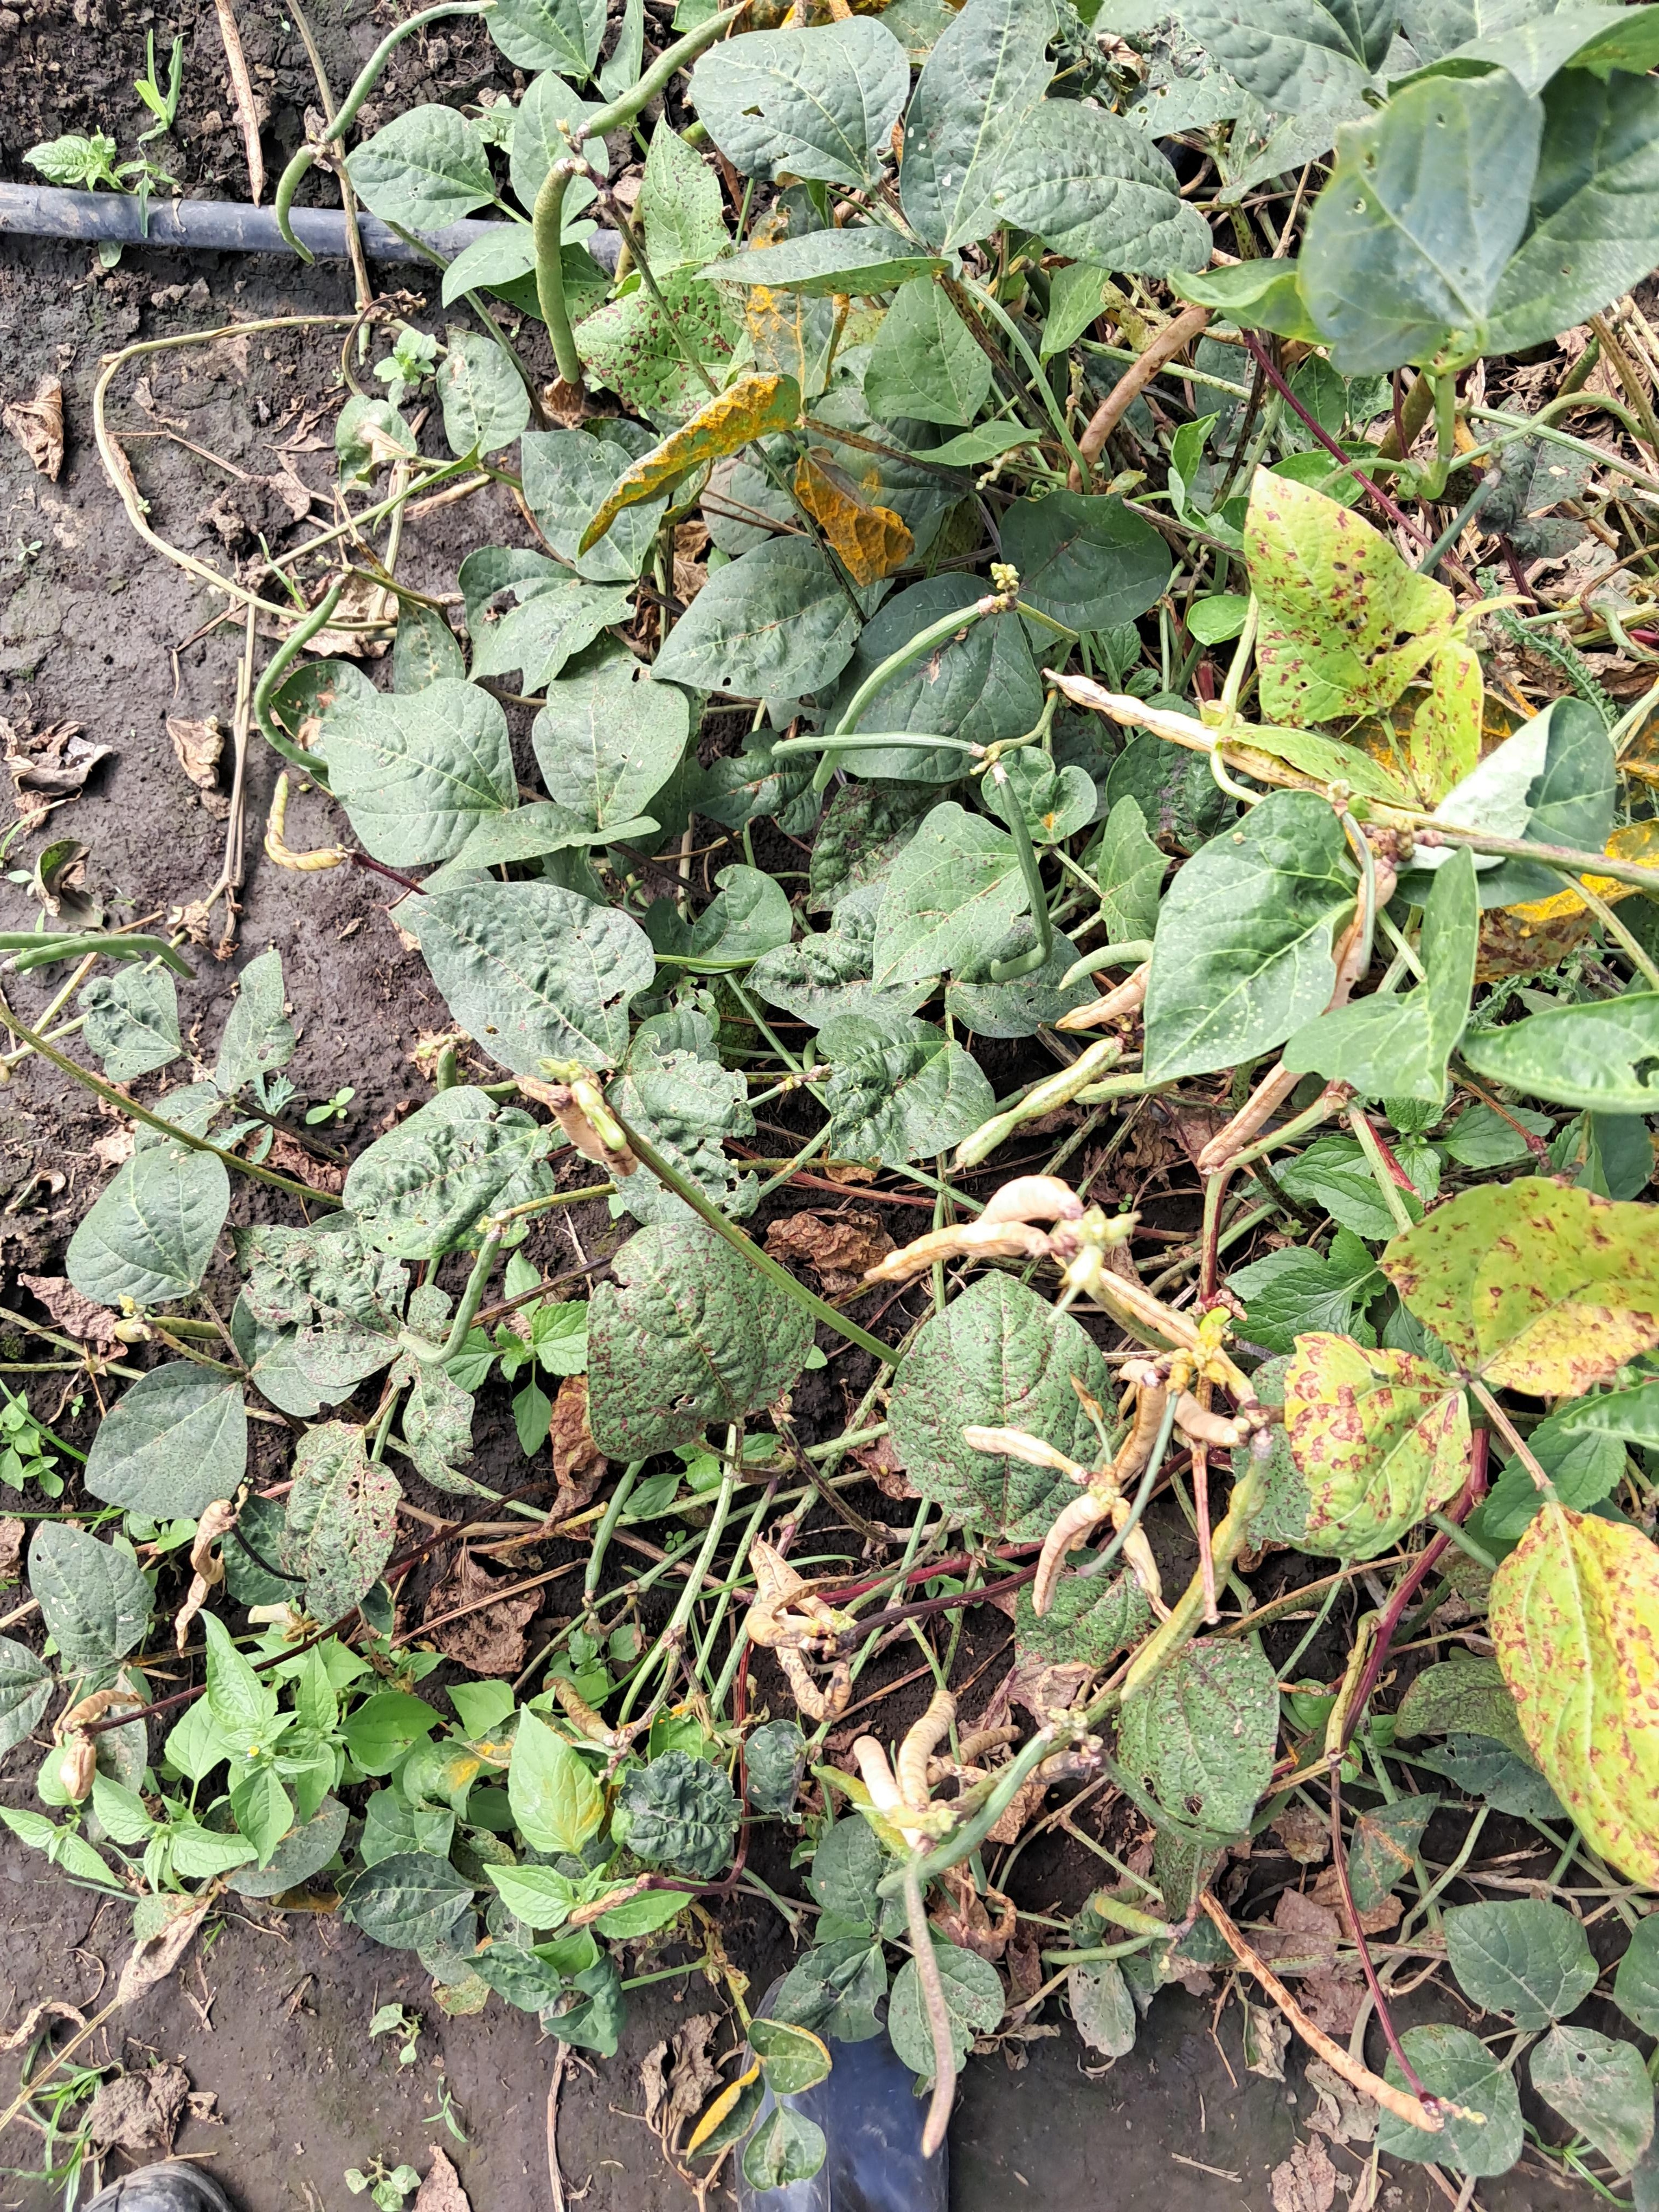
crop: cowpea
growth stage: development pod
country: Tanzania
